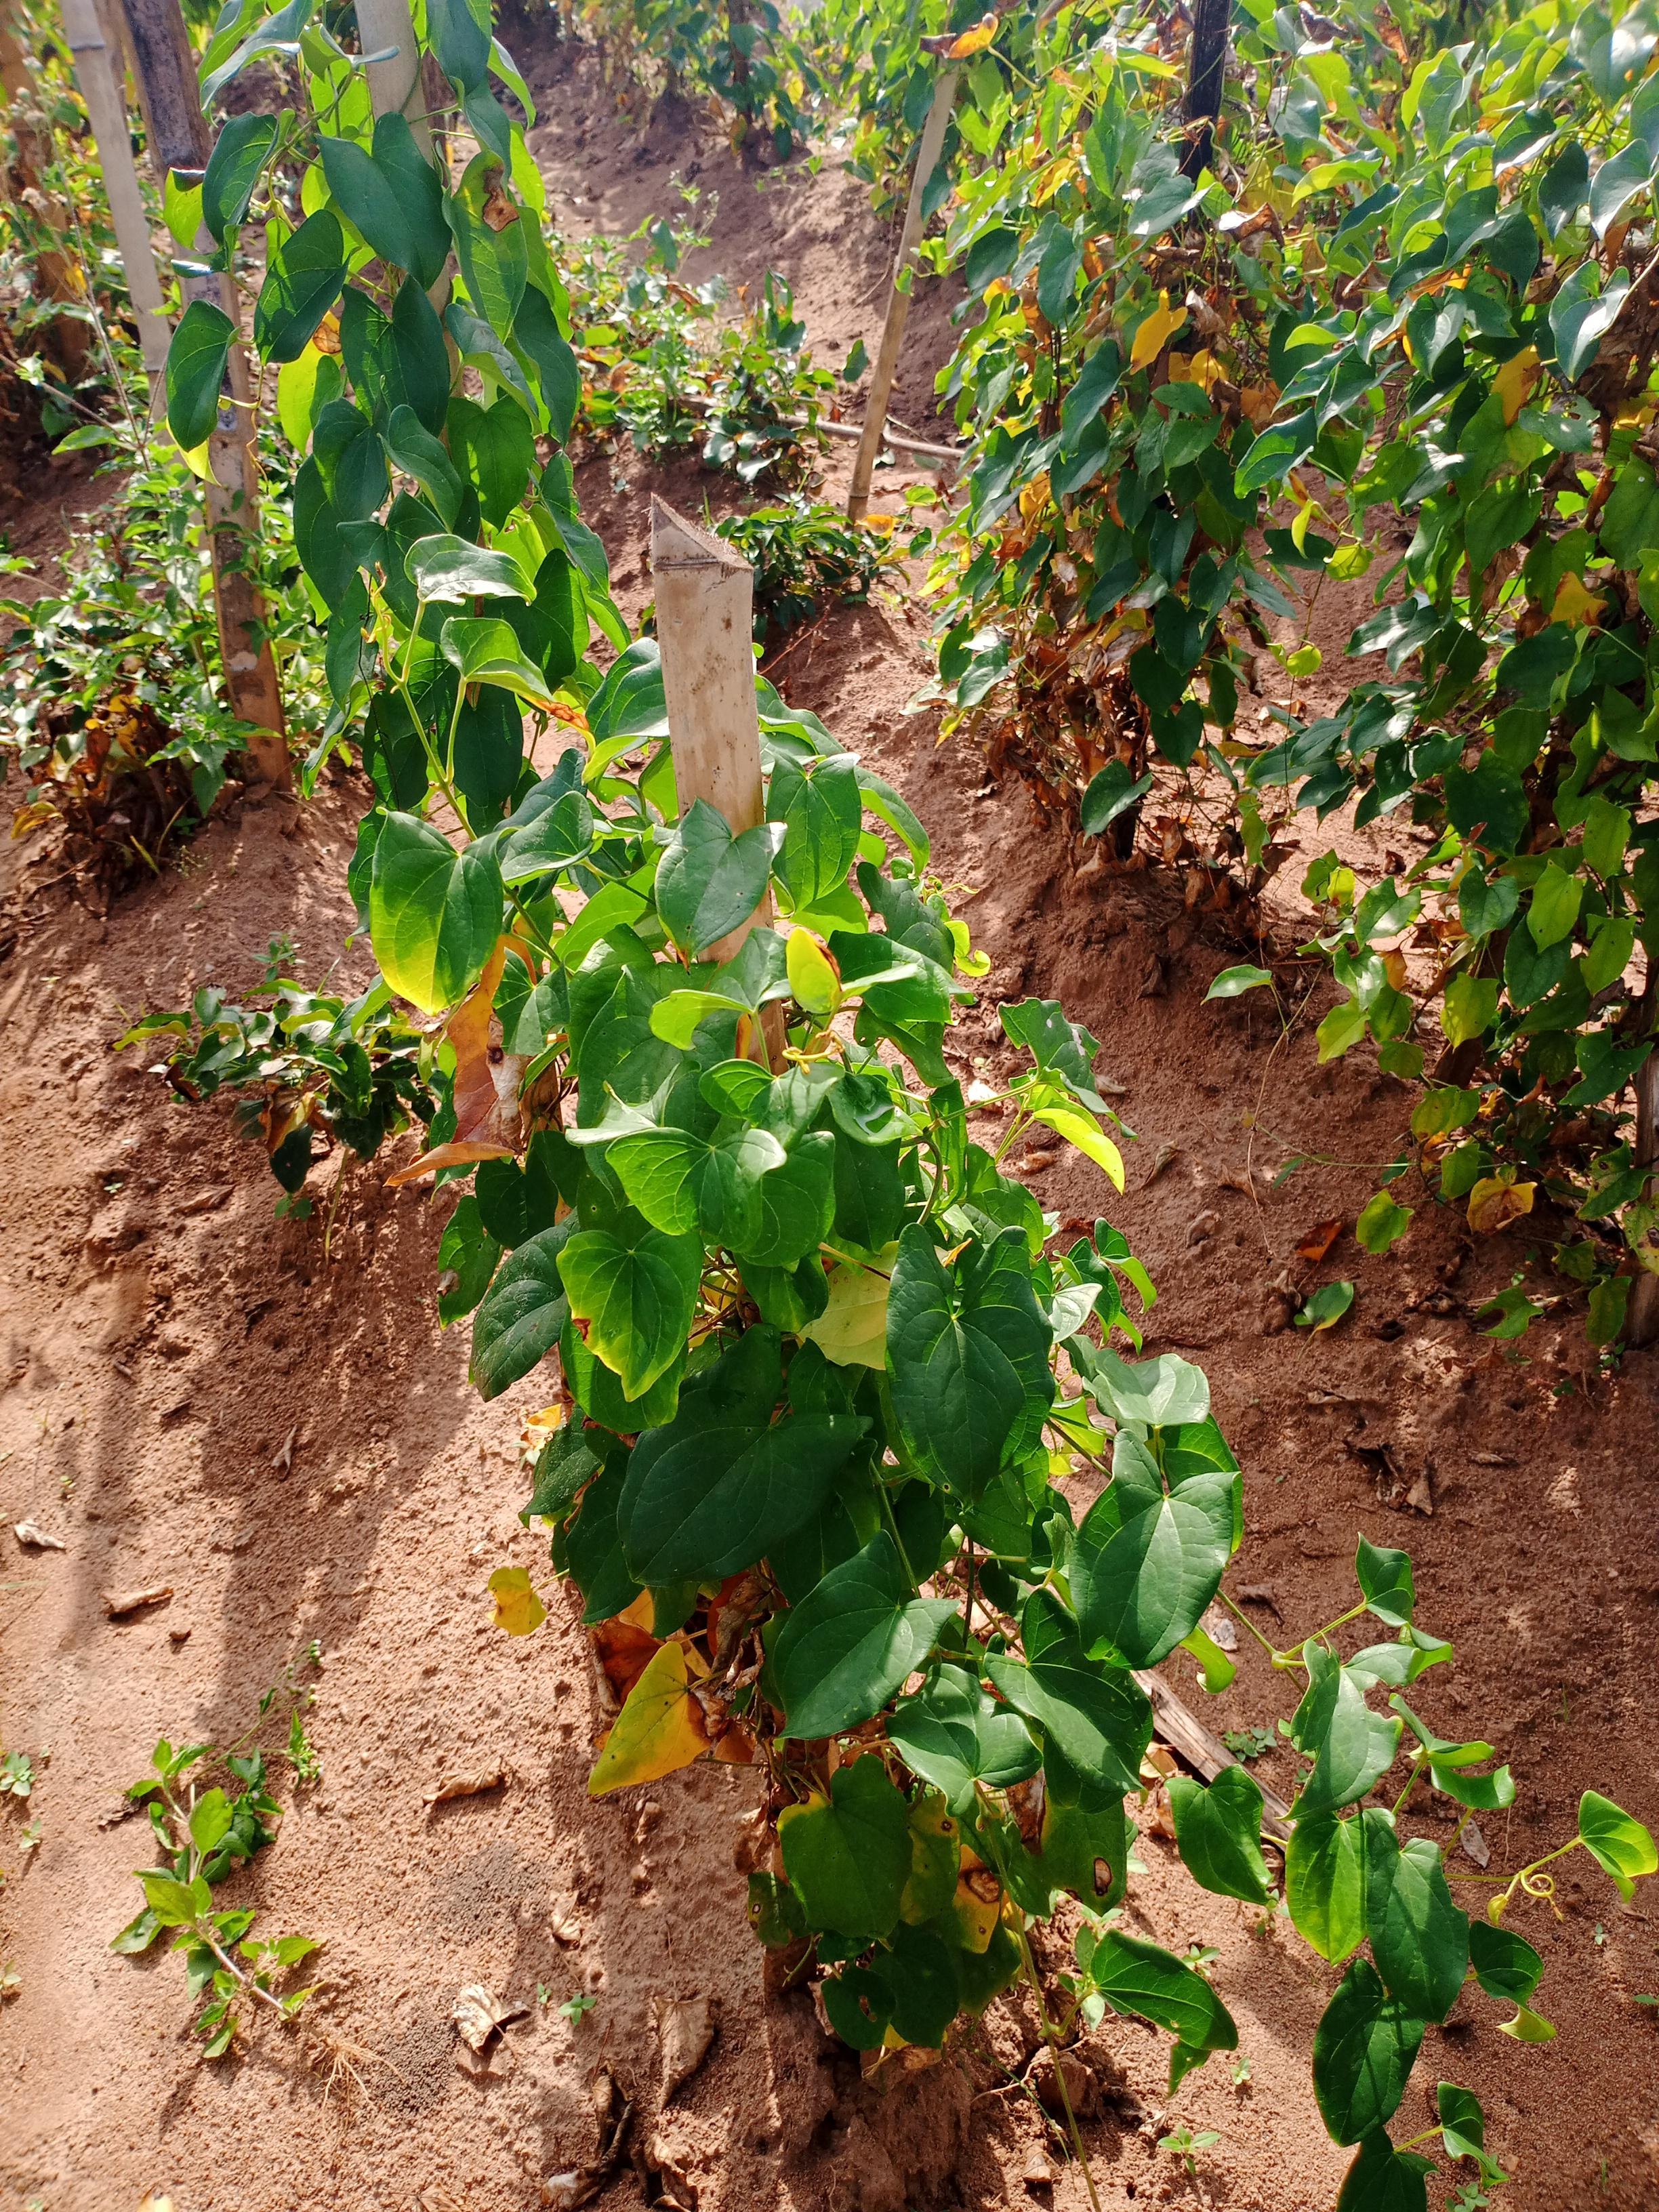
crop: yam
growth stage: vegetative
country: Nigeria
